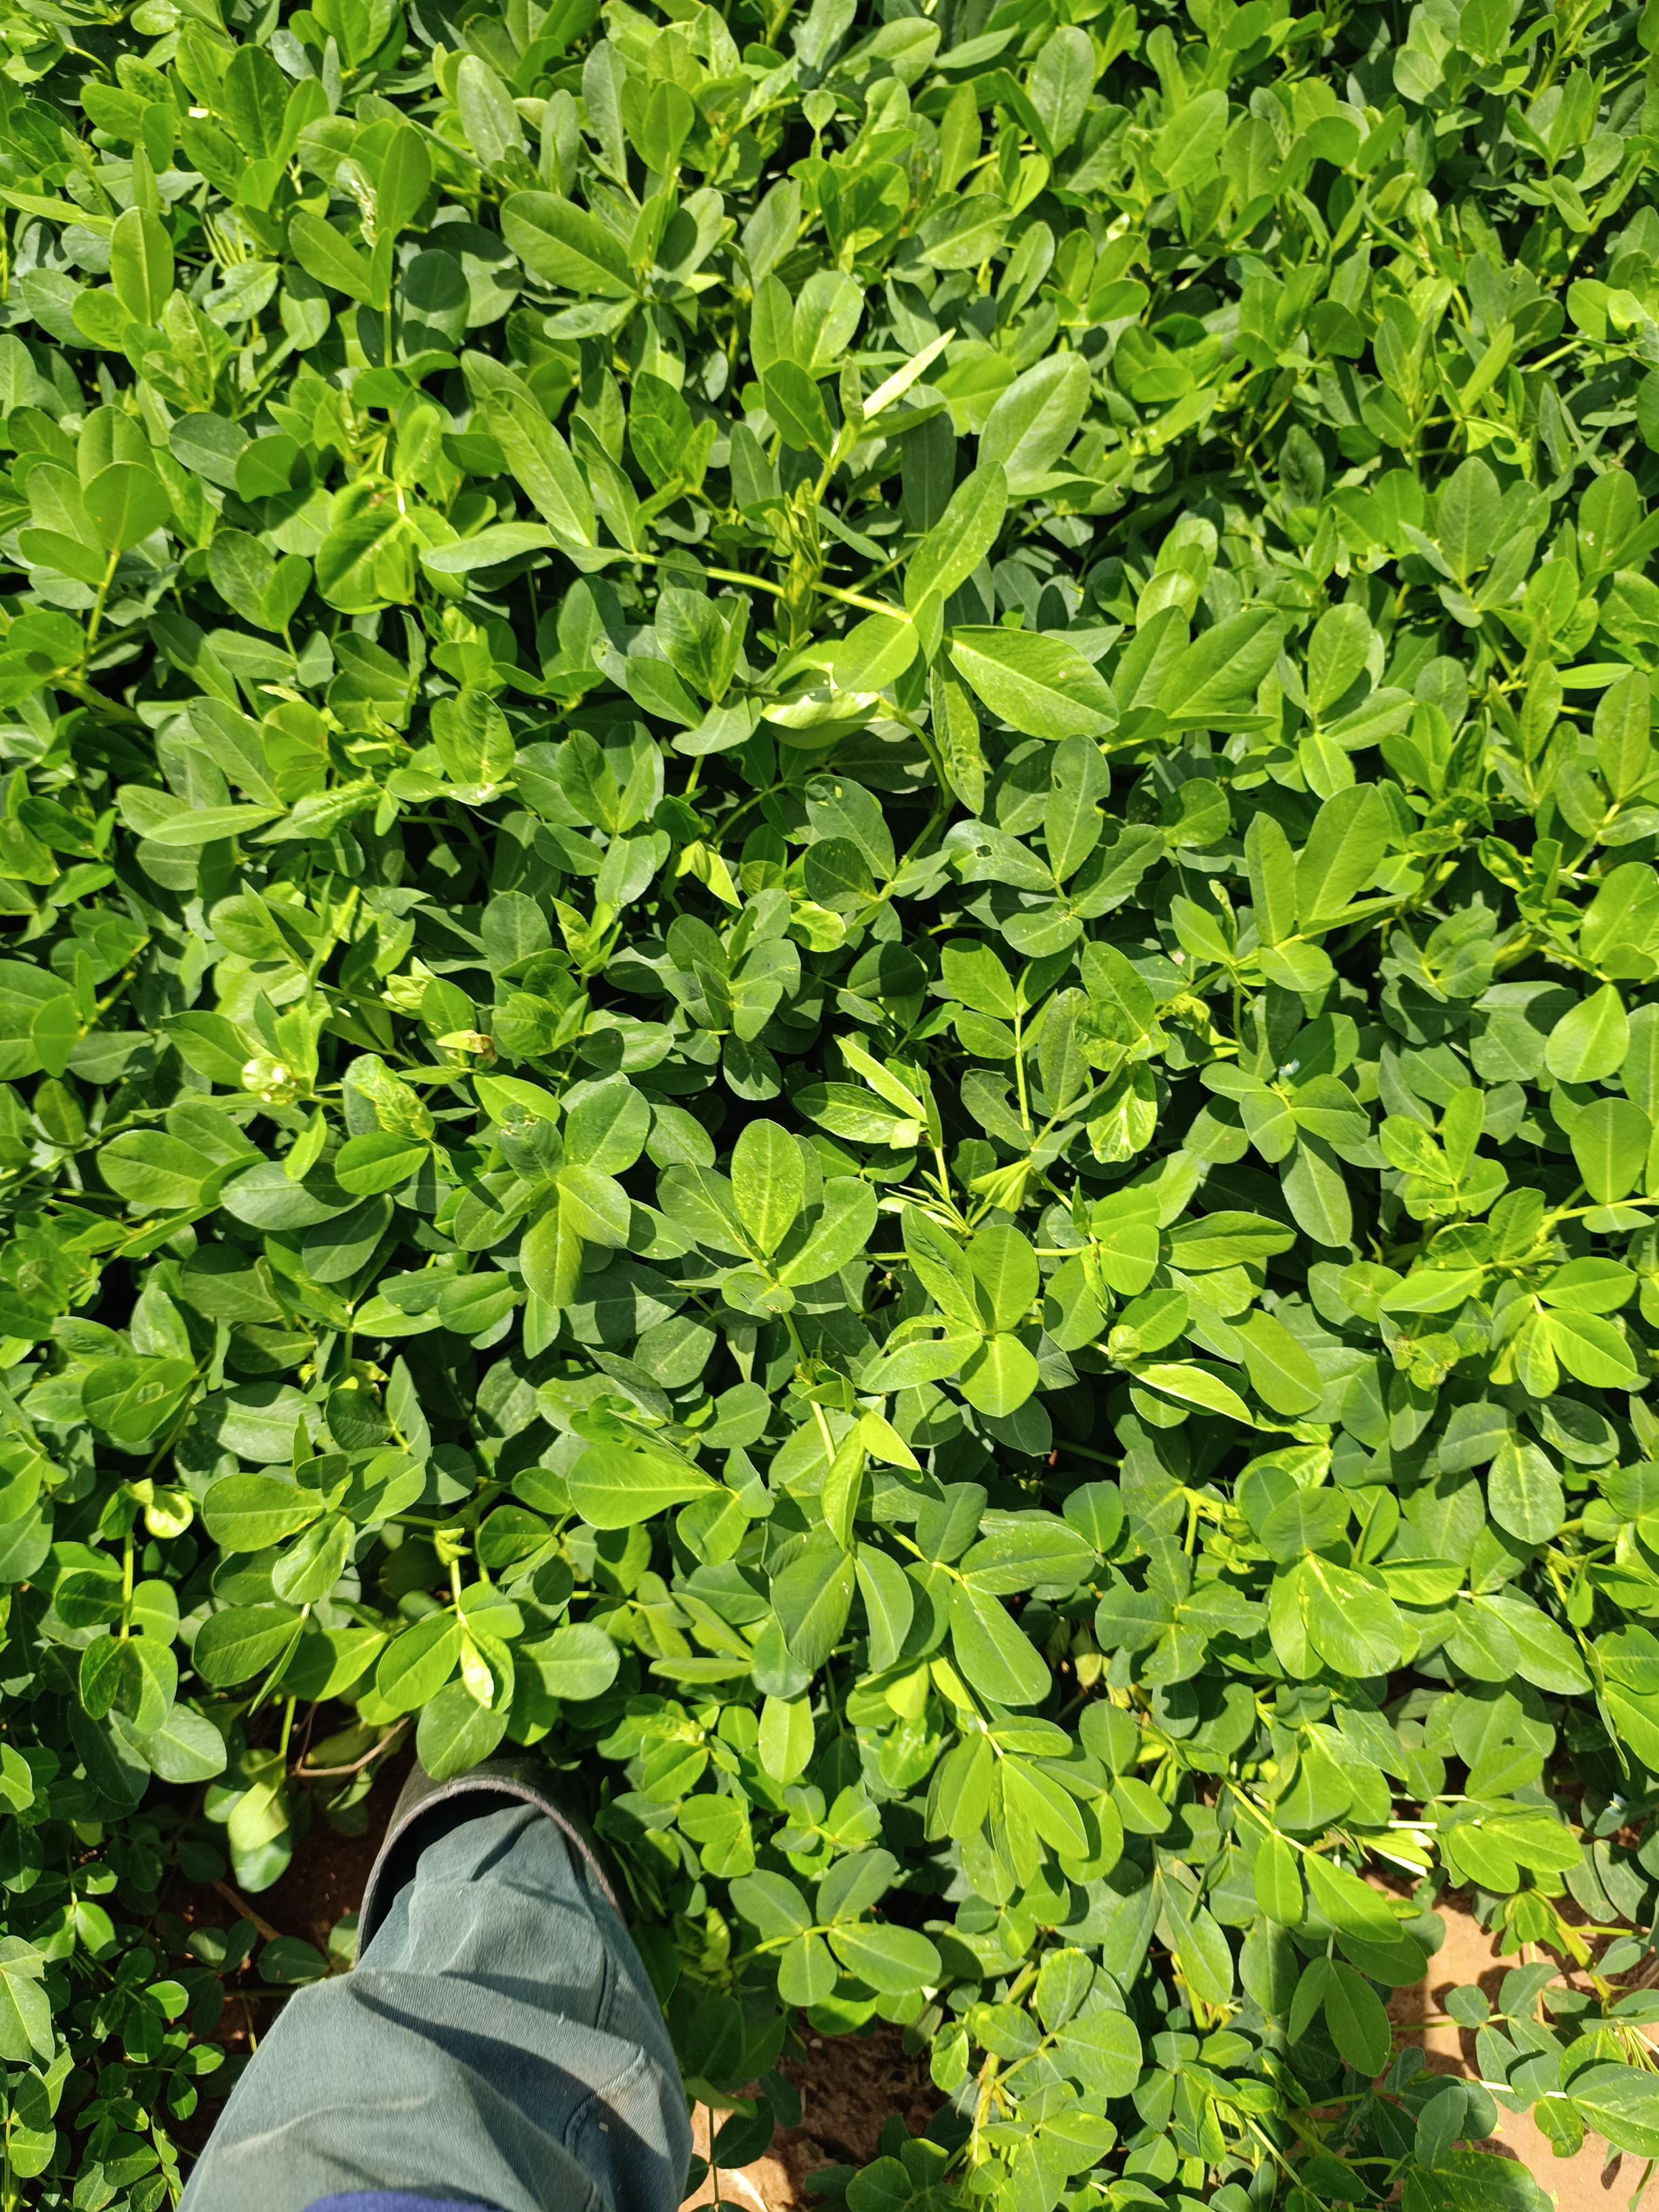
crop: groundnut
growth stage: pegging
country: Kenya
